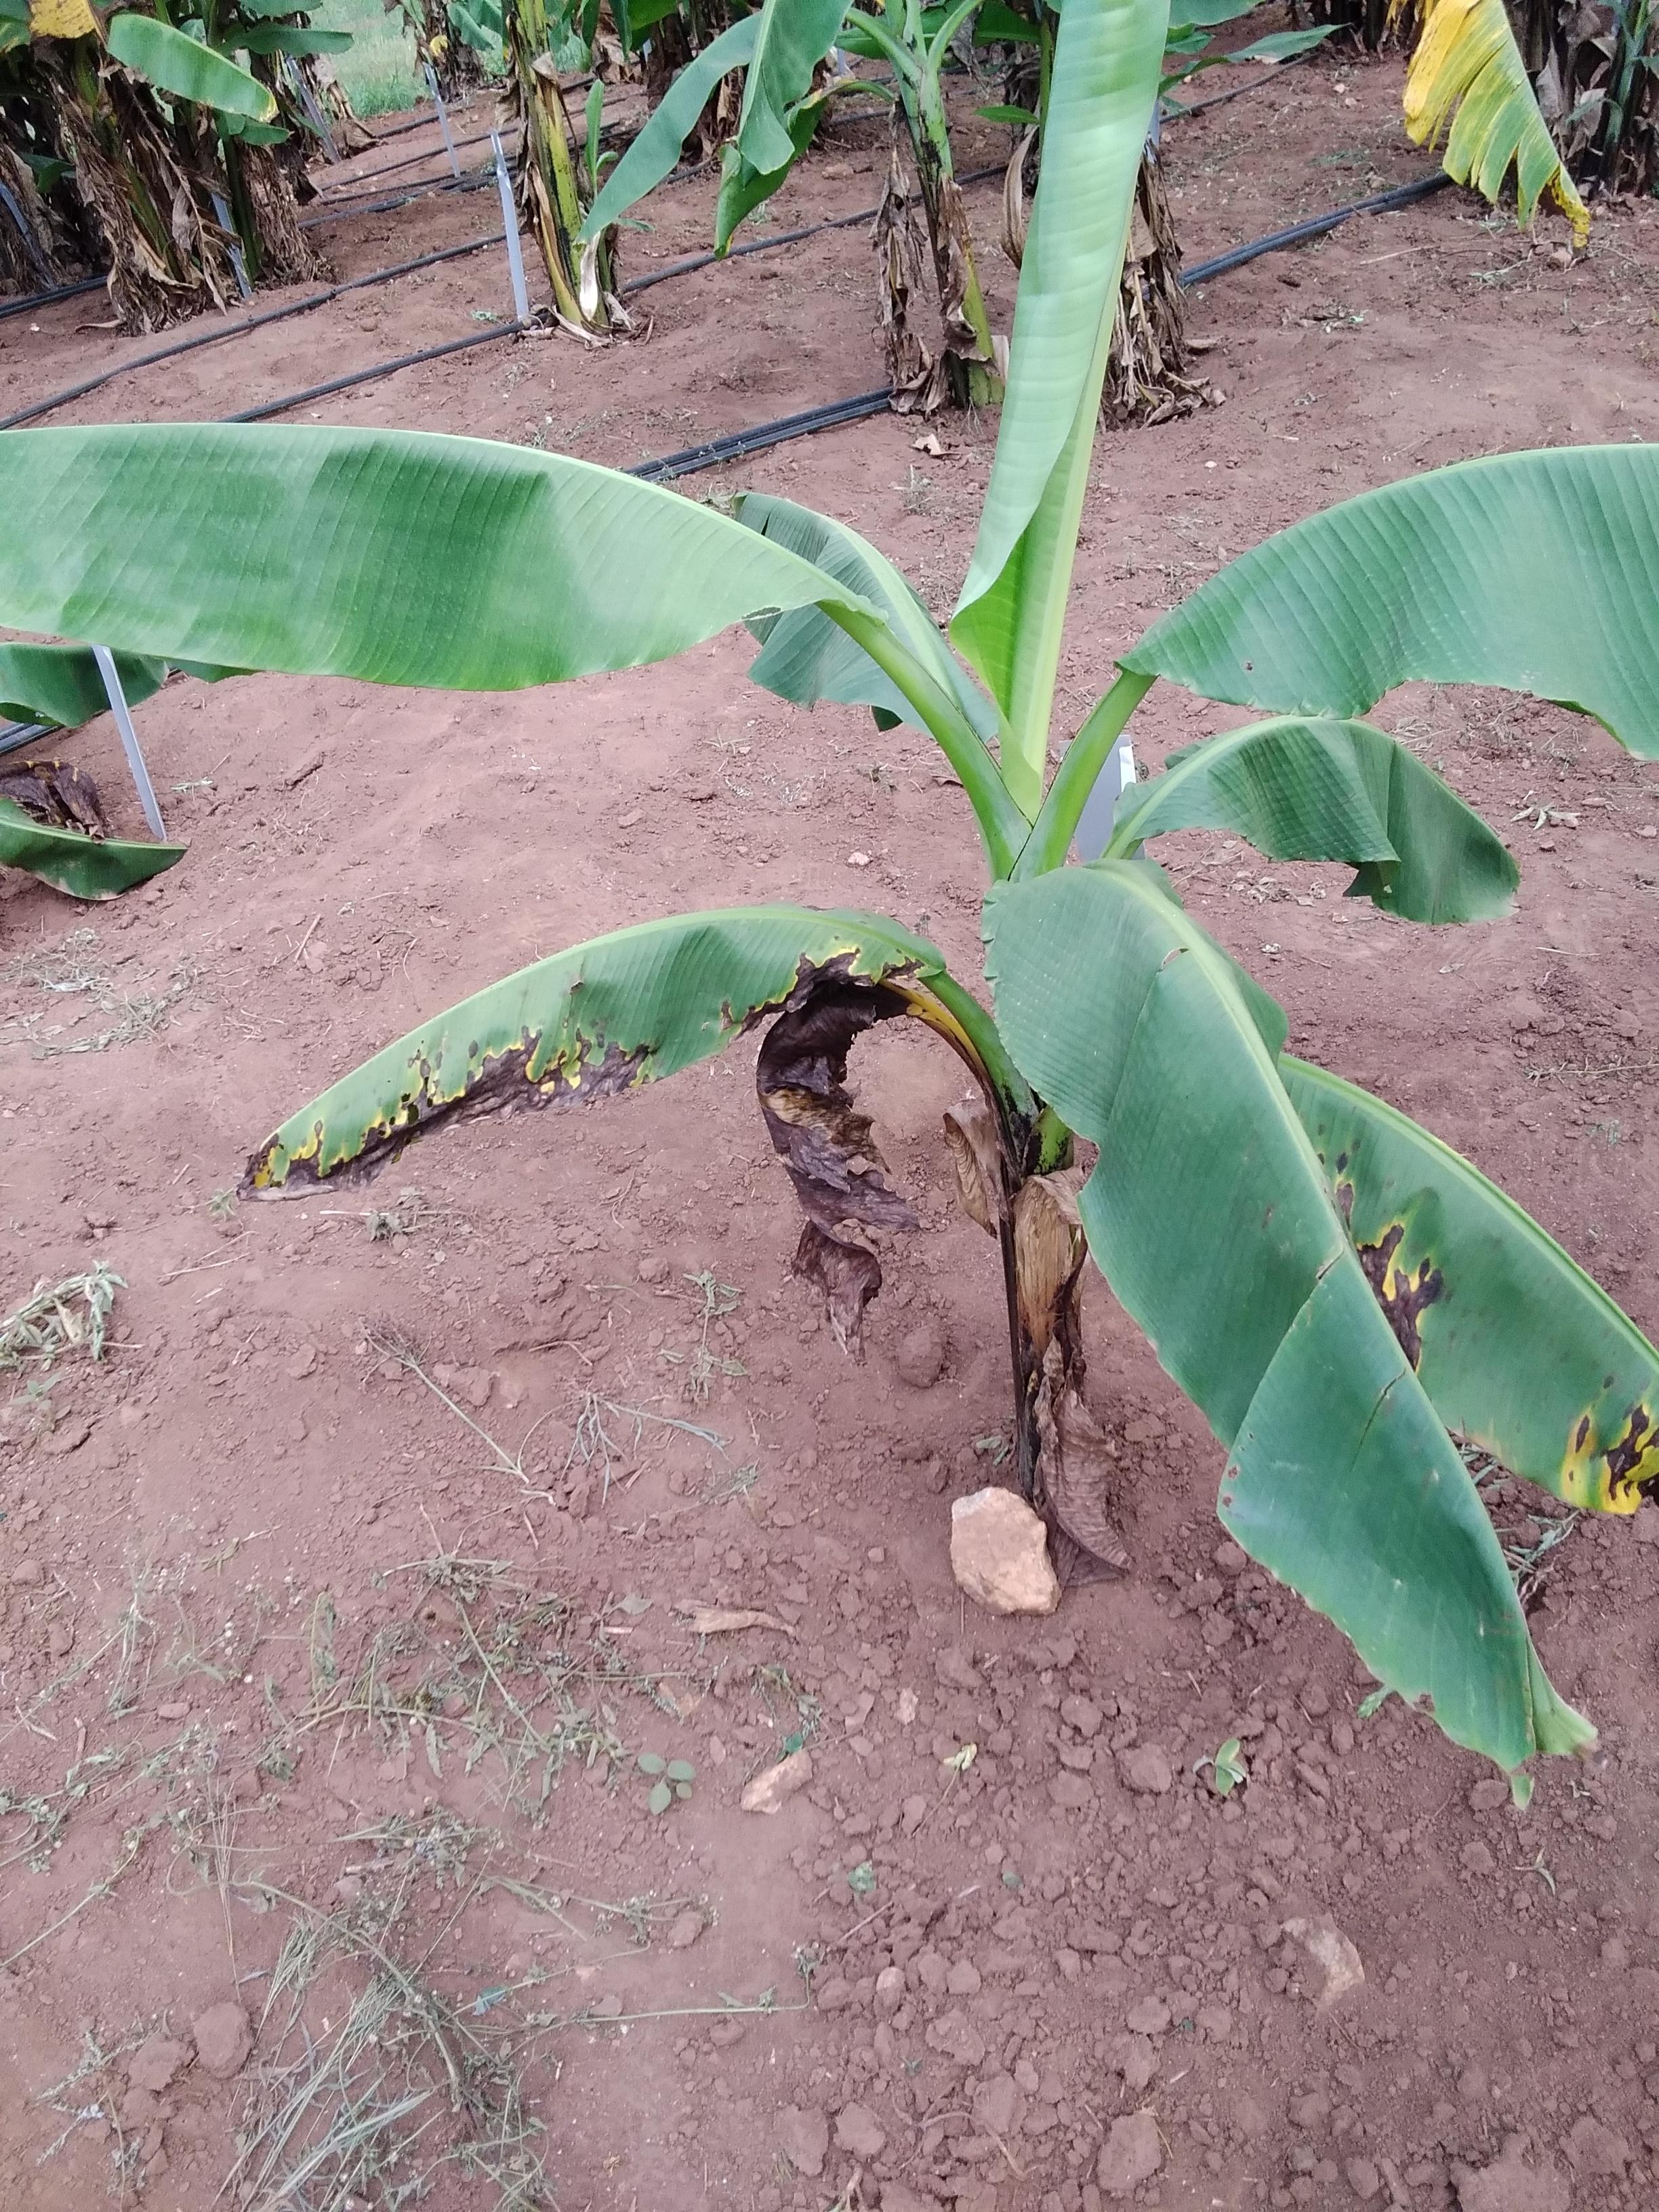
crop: banana
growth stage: vegetative
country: Uganda
